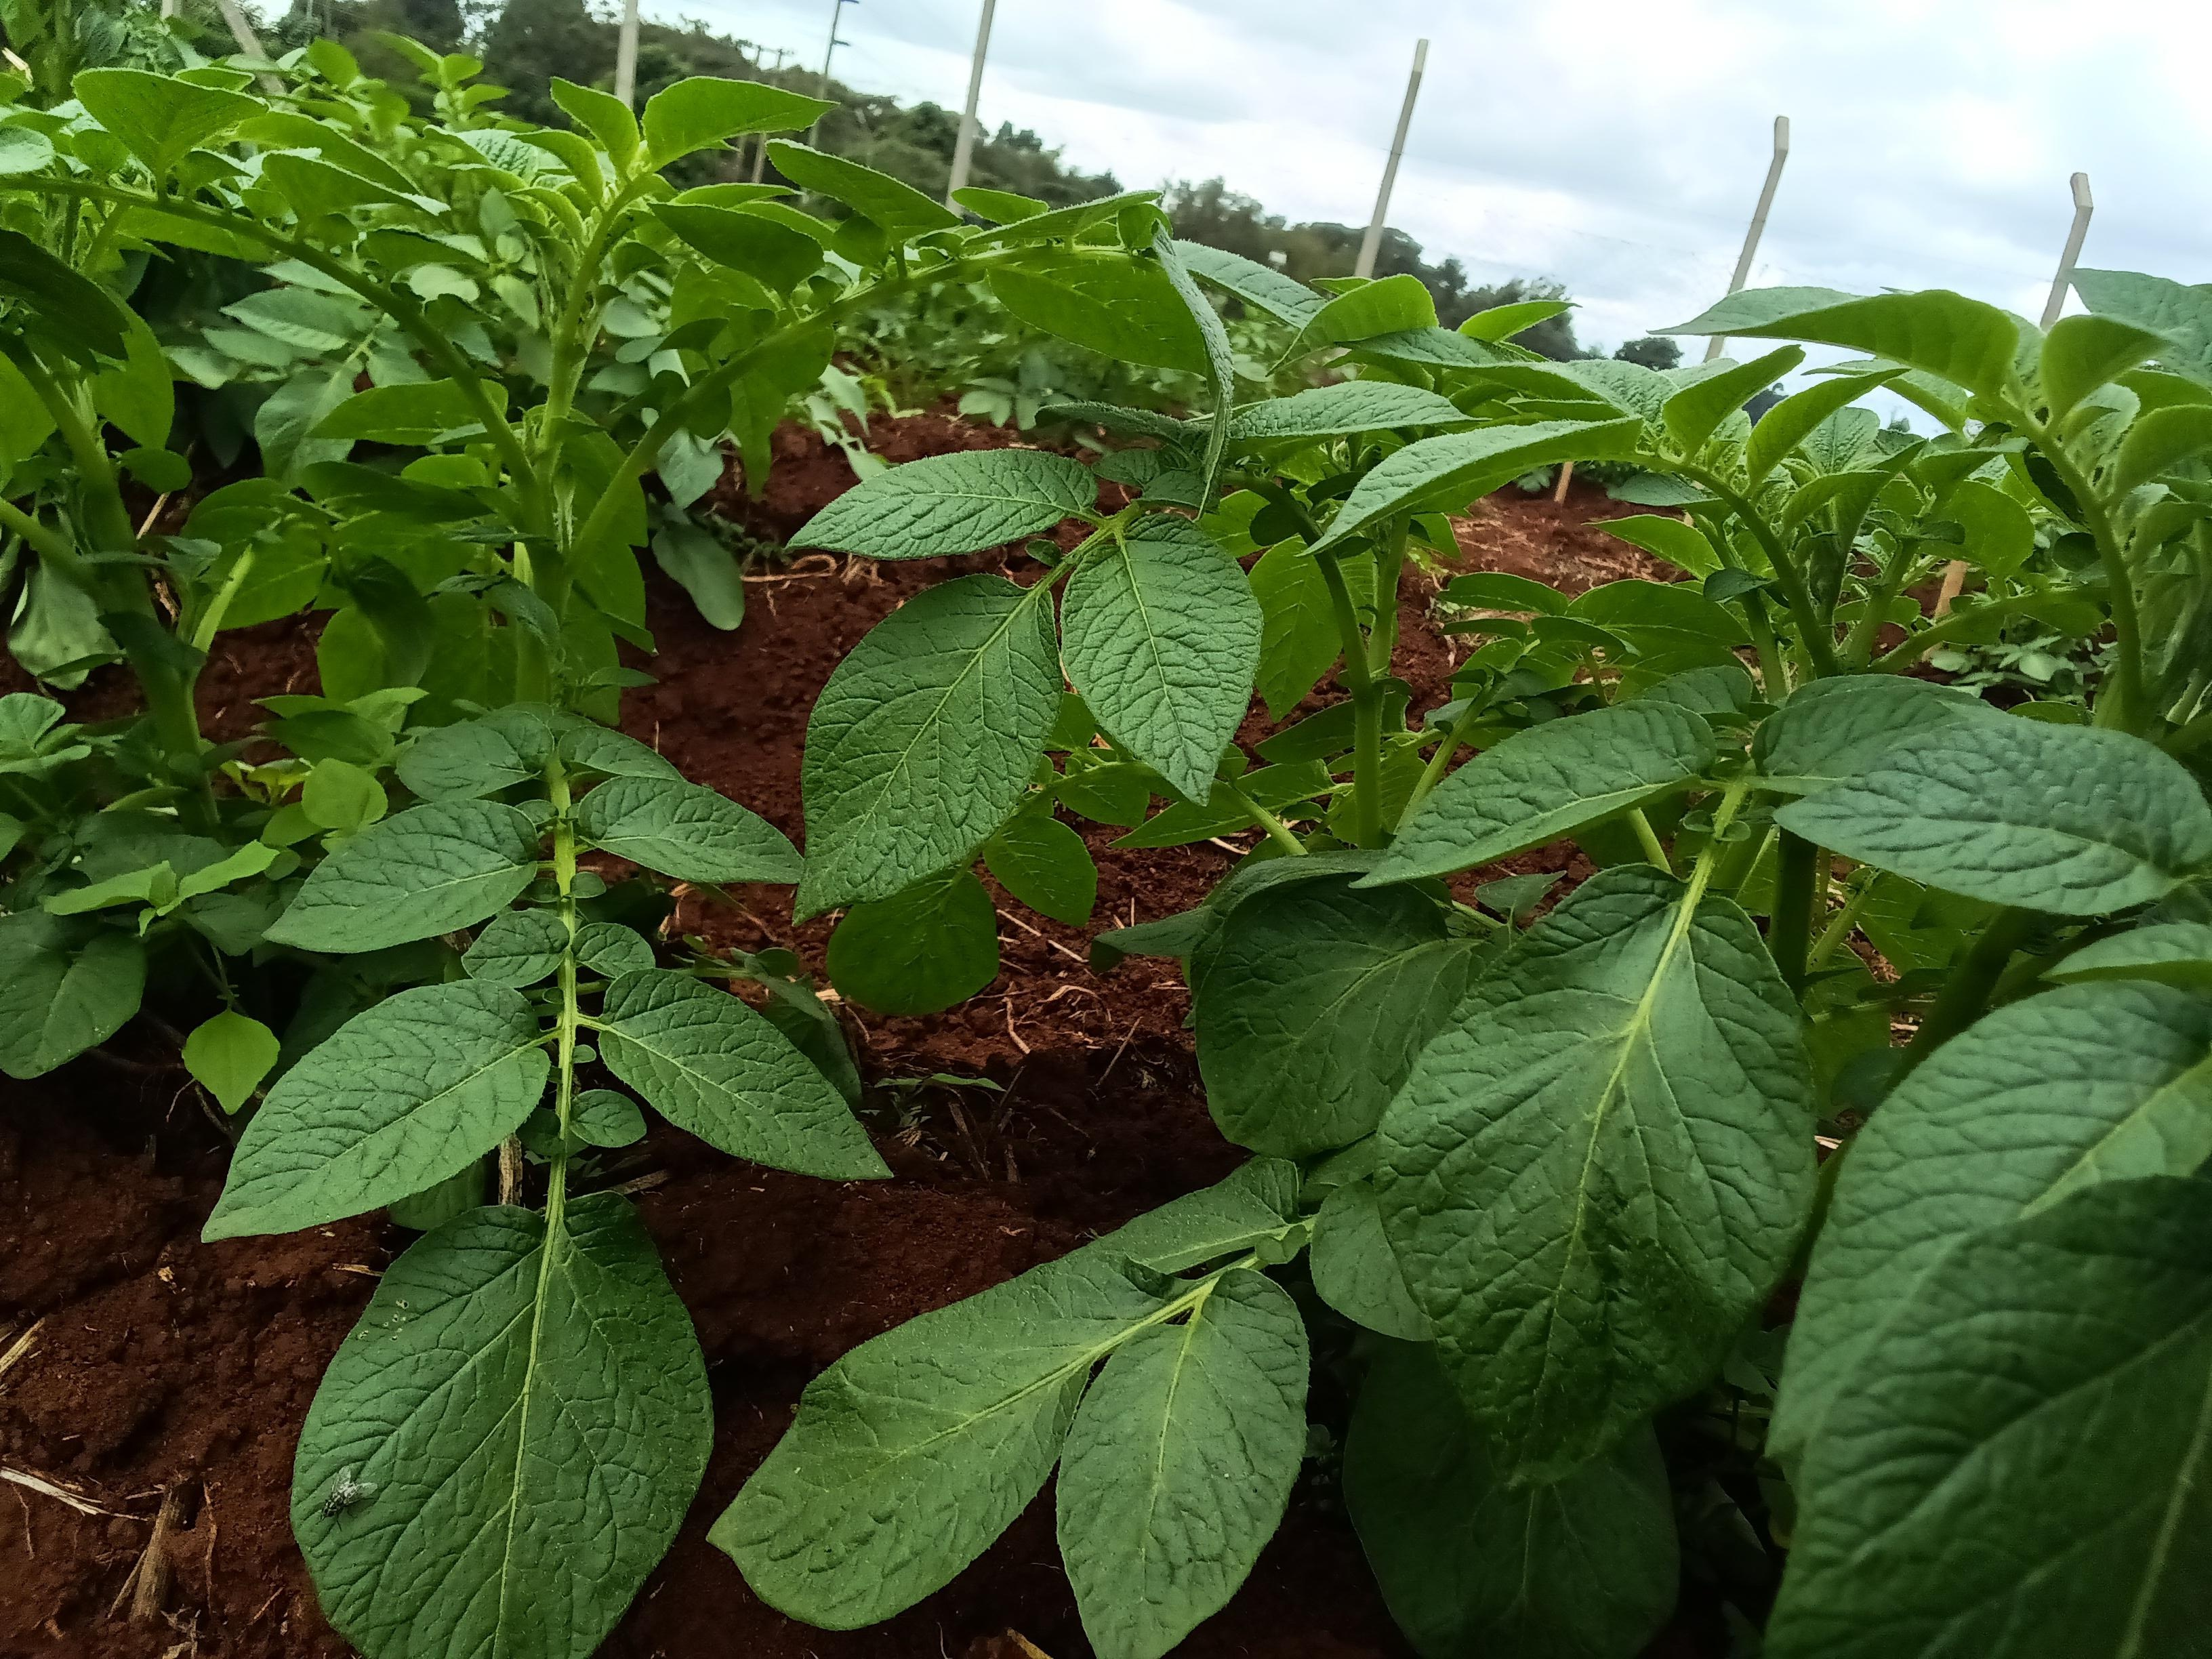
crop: potato
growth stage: emergence
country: Kenya
